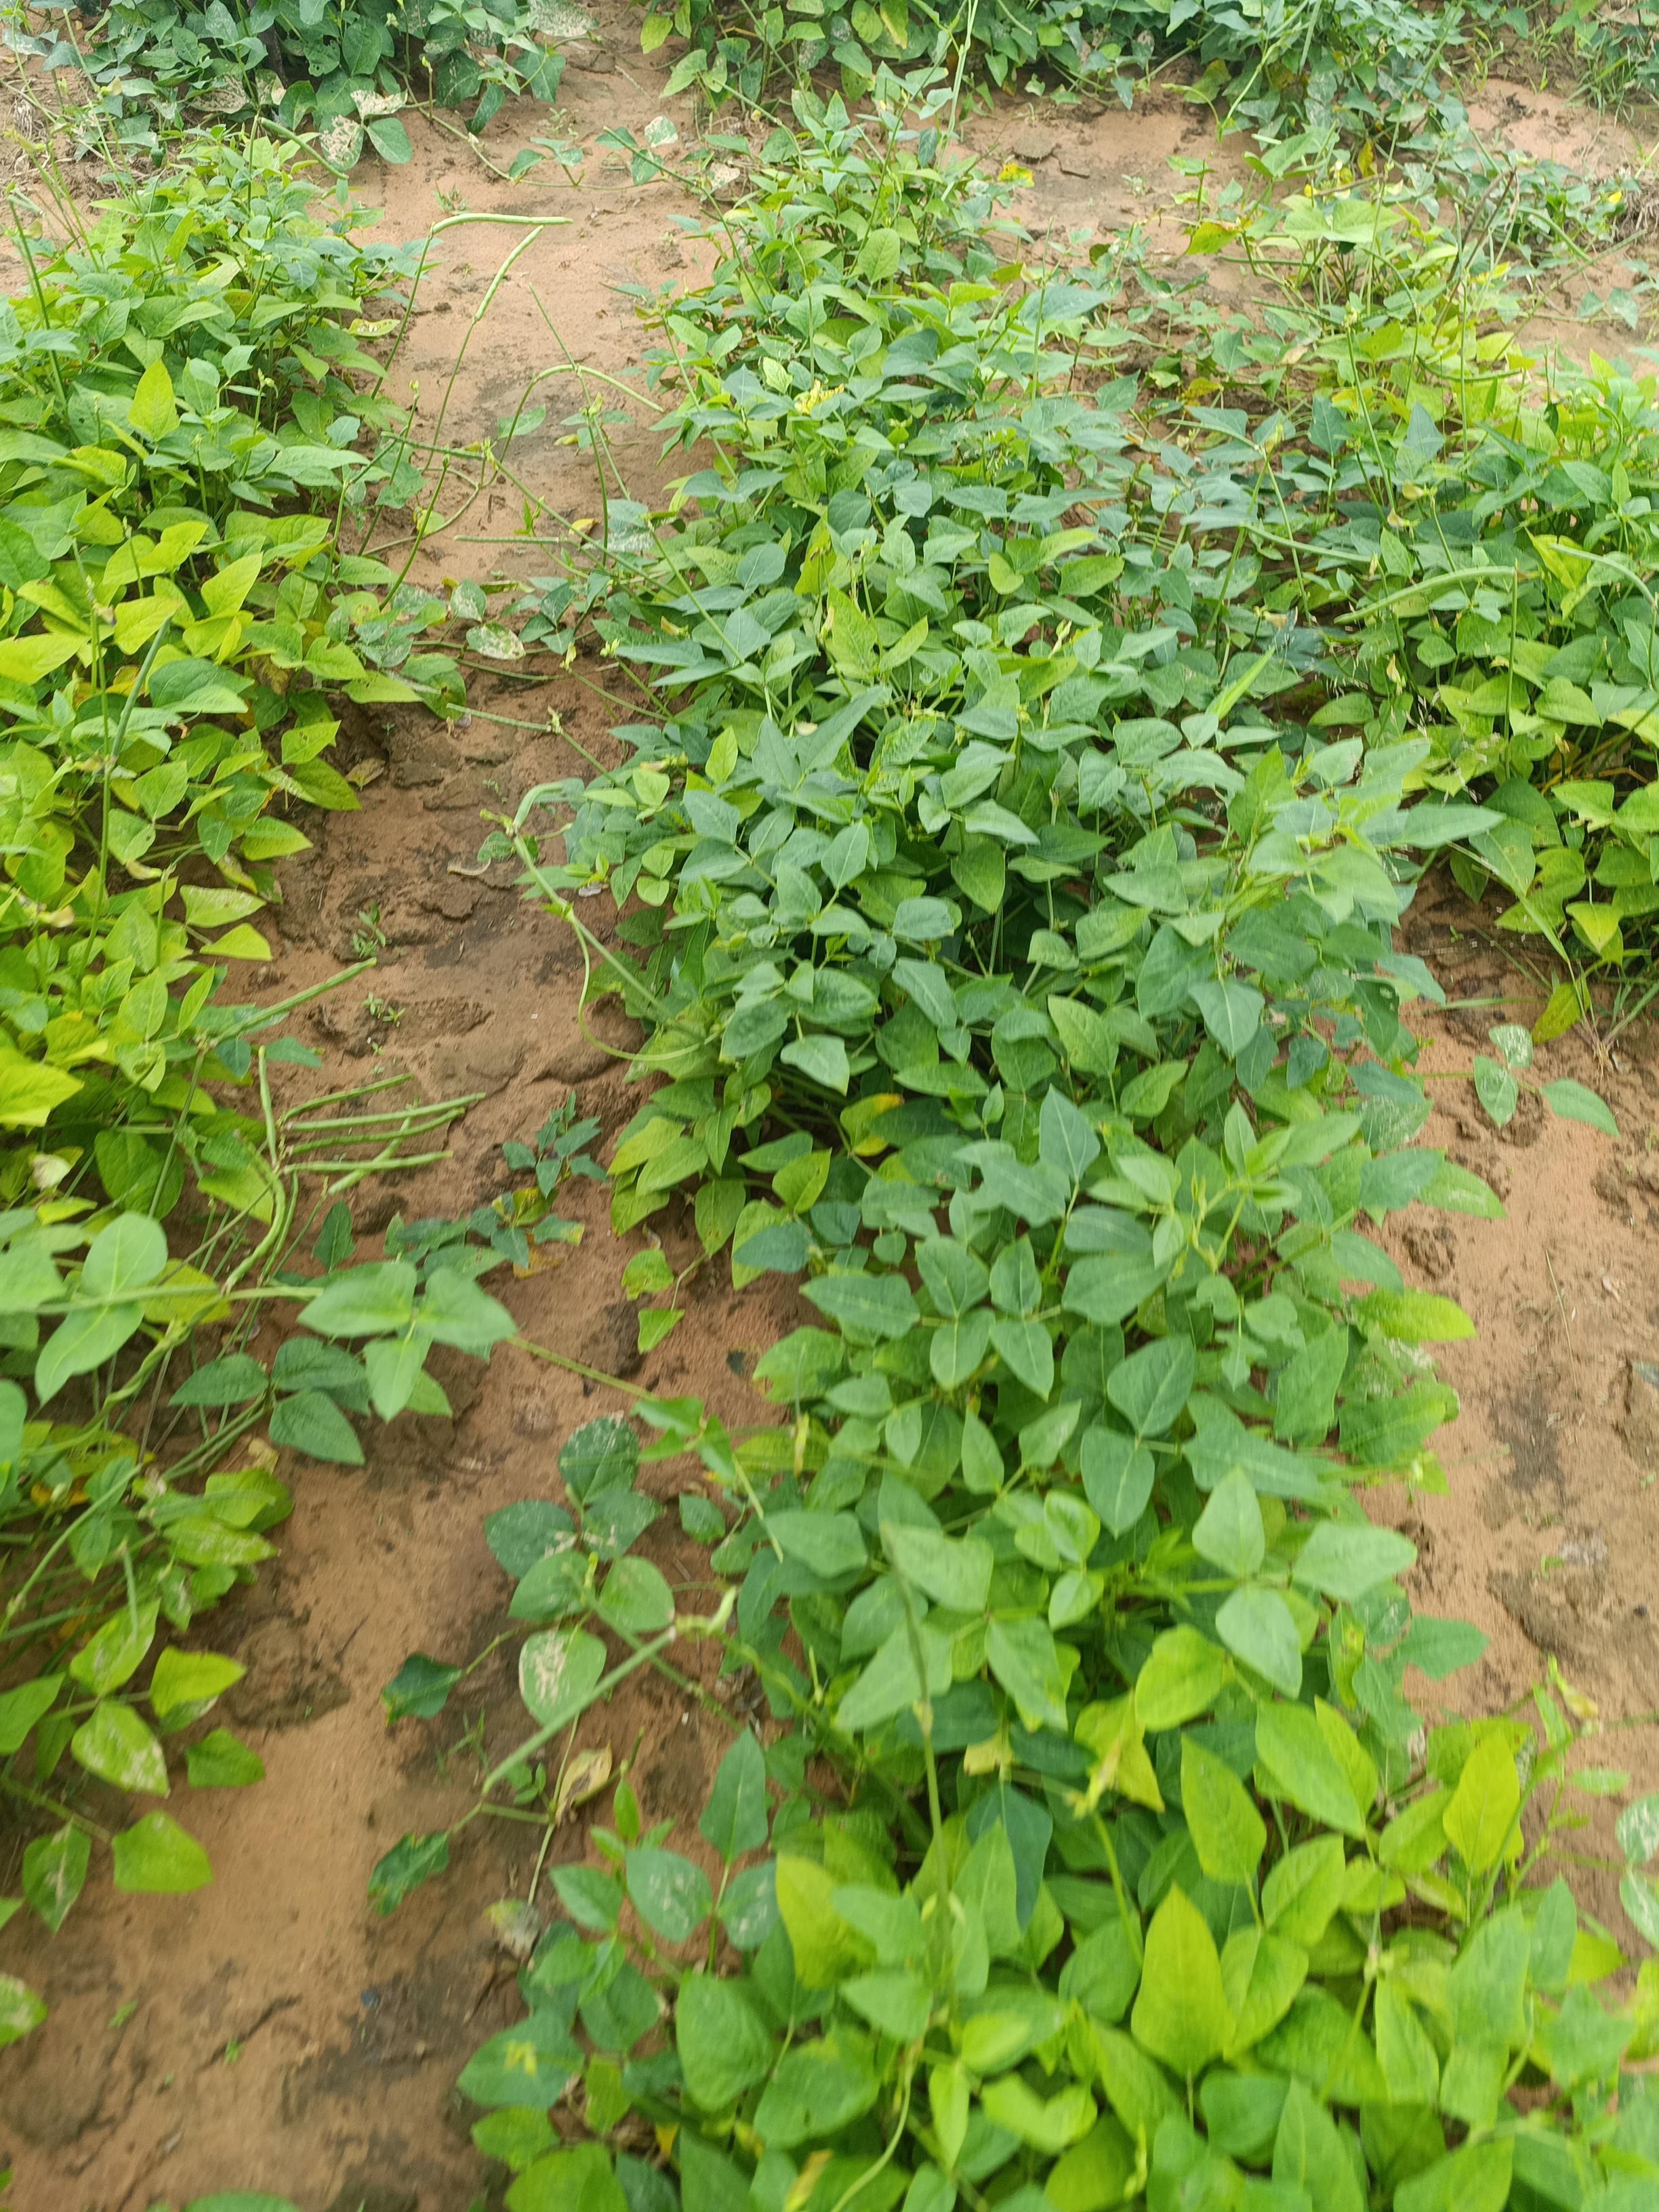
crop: cowpea
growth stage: flowering
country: Nigeria
